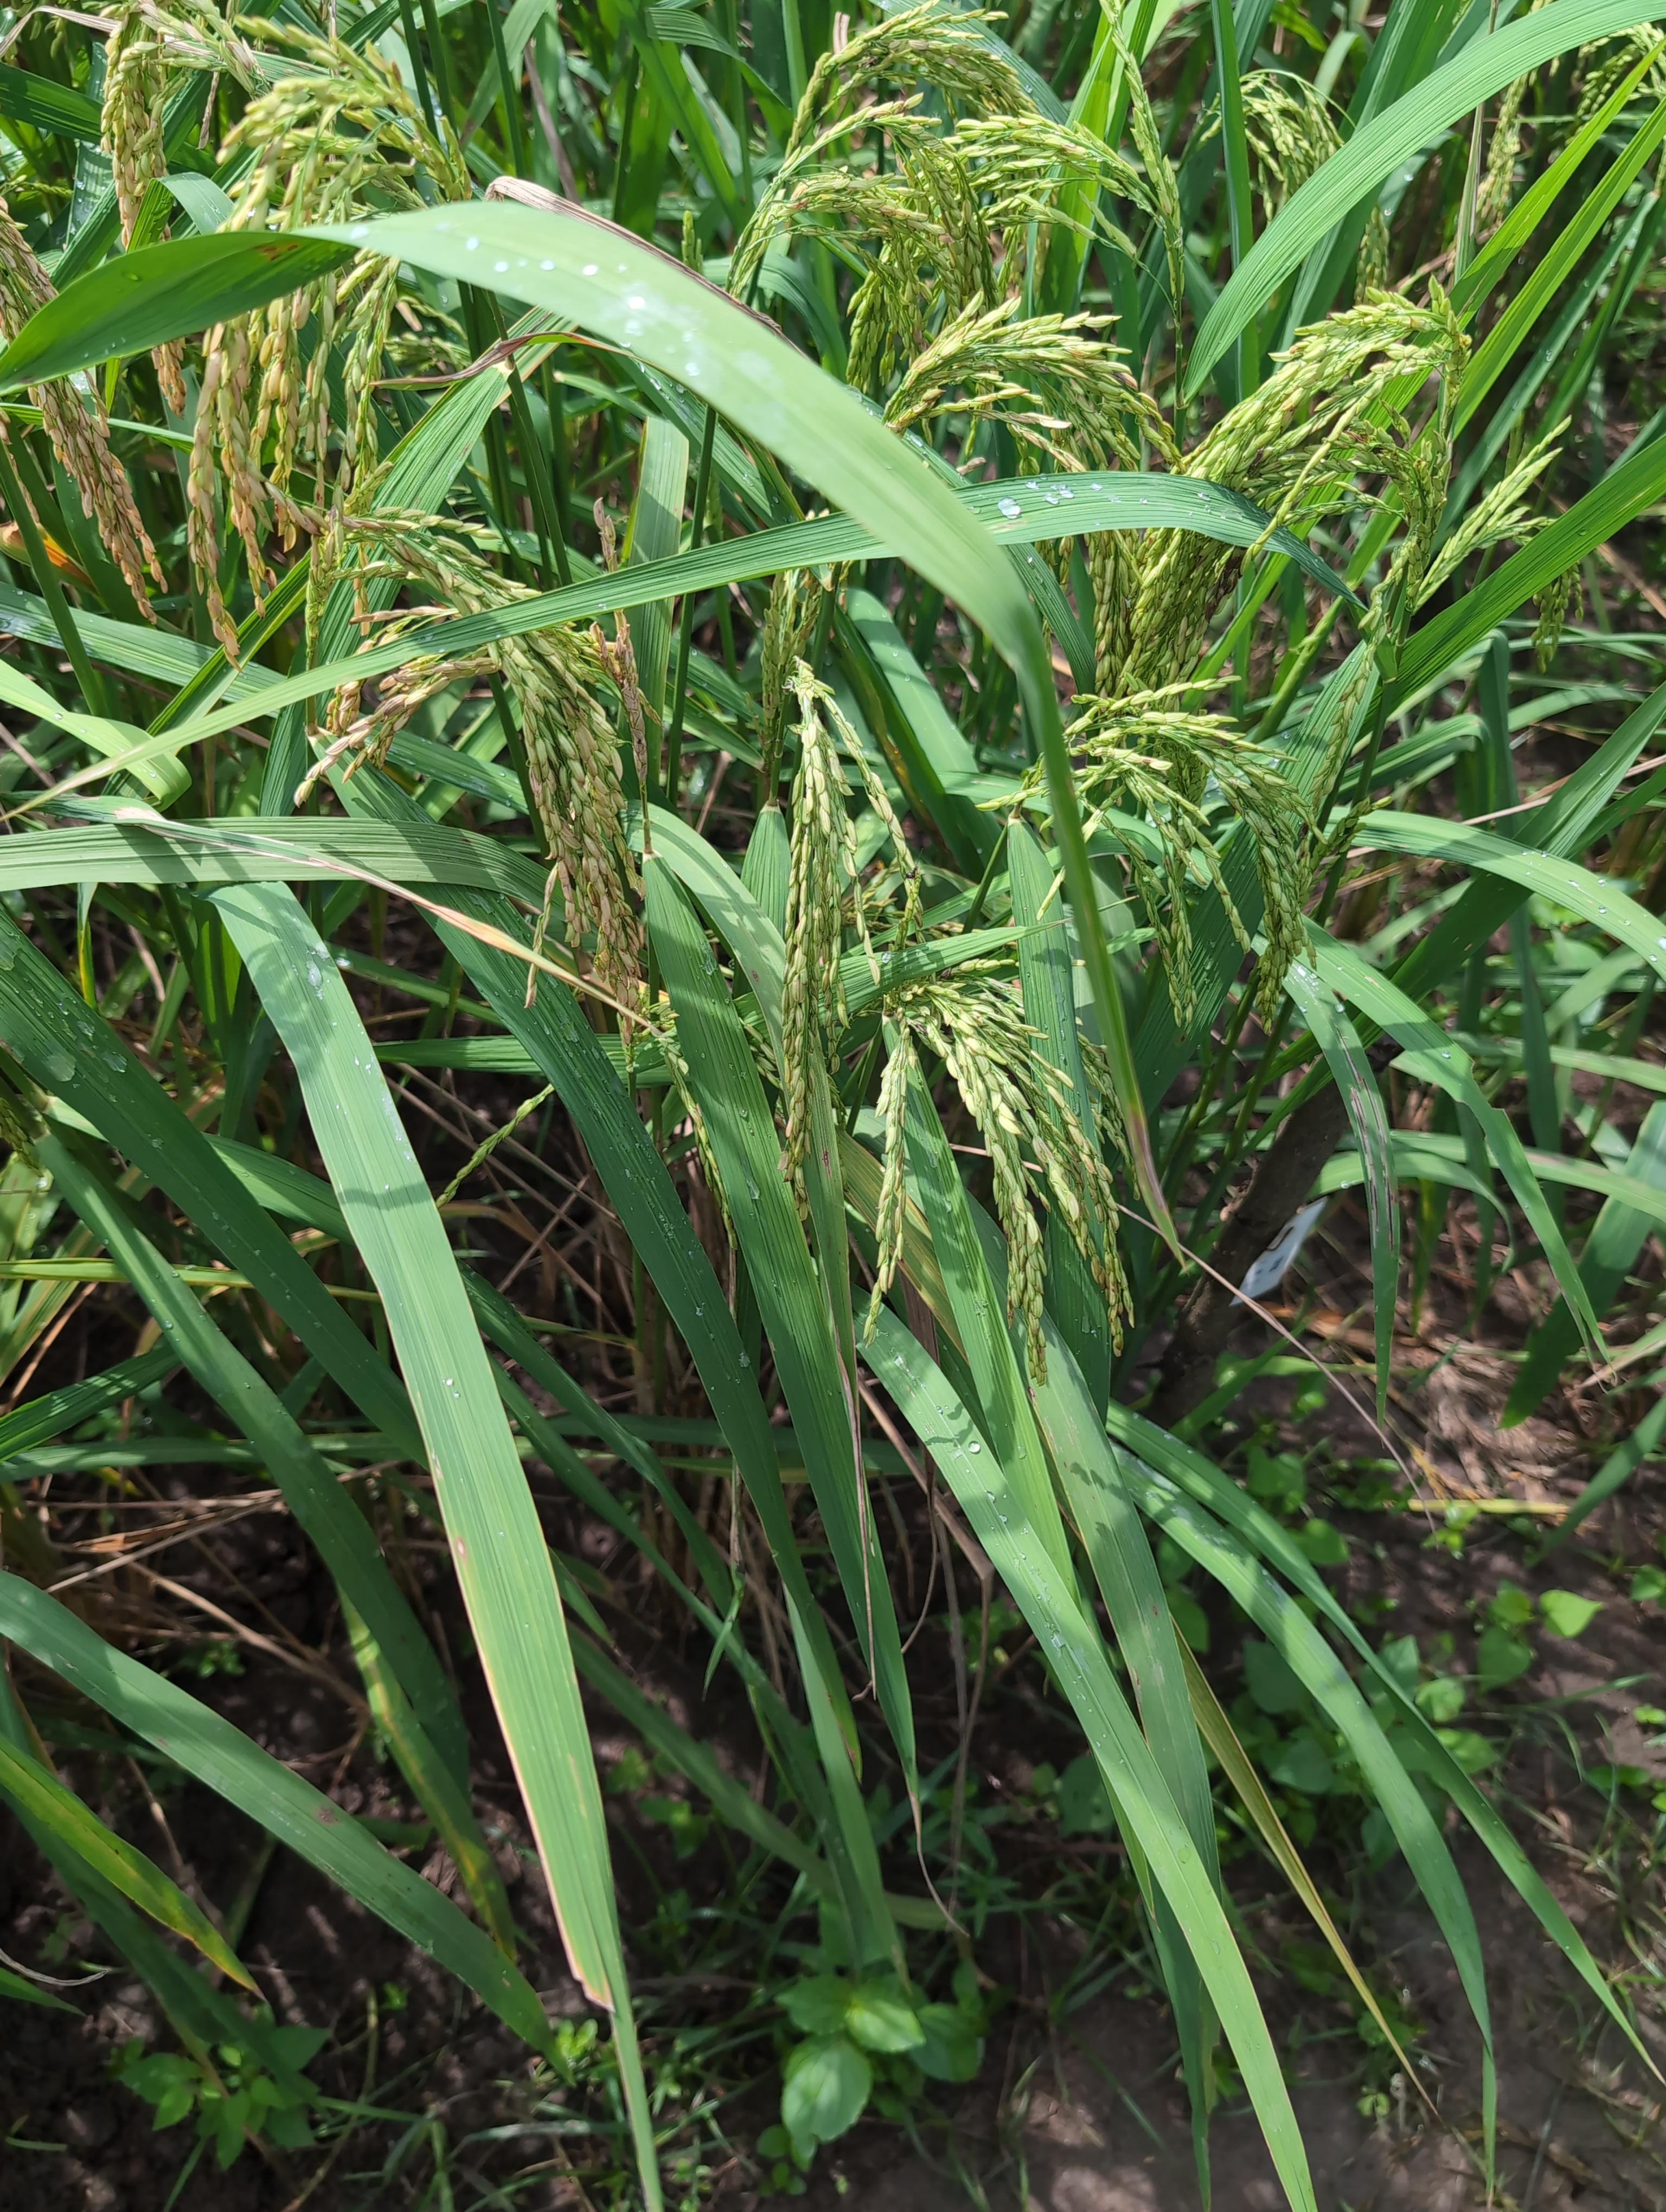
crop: rice
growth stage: stage dough
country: Côte d'Ivoire
